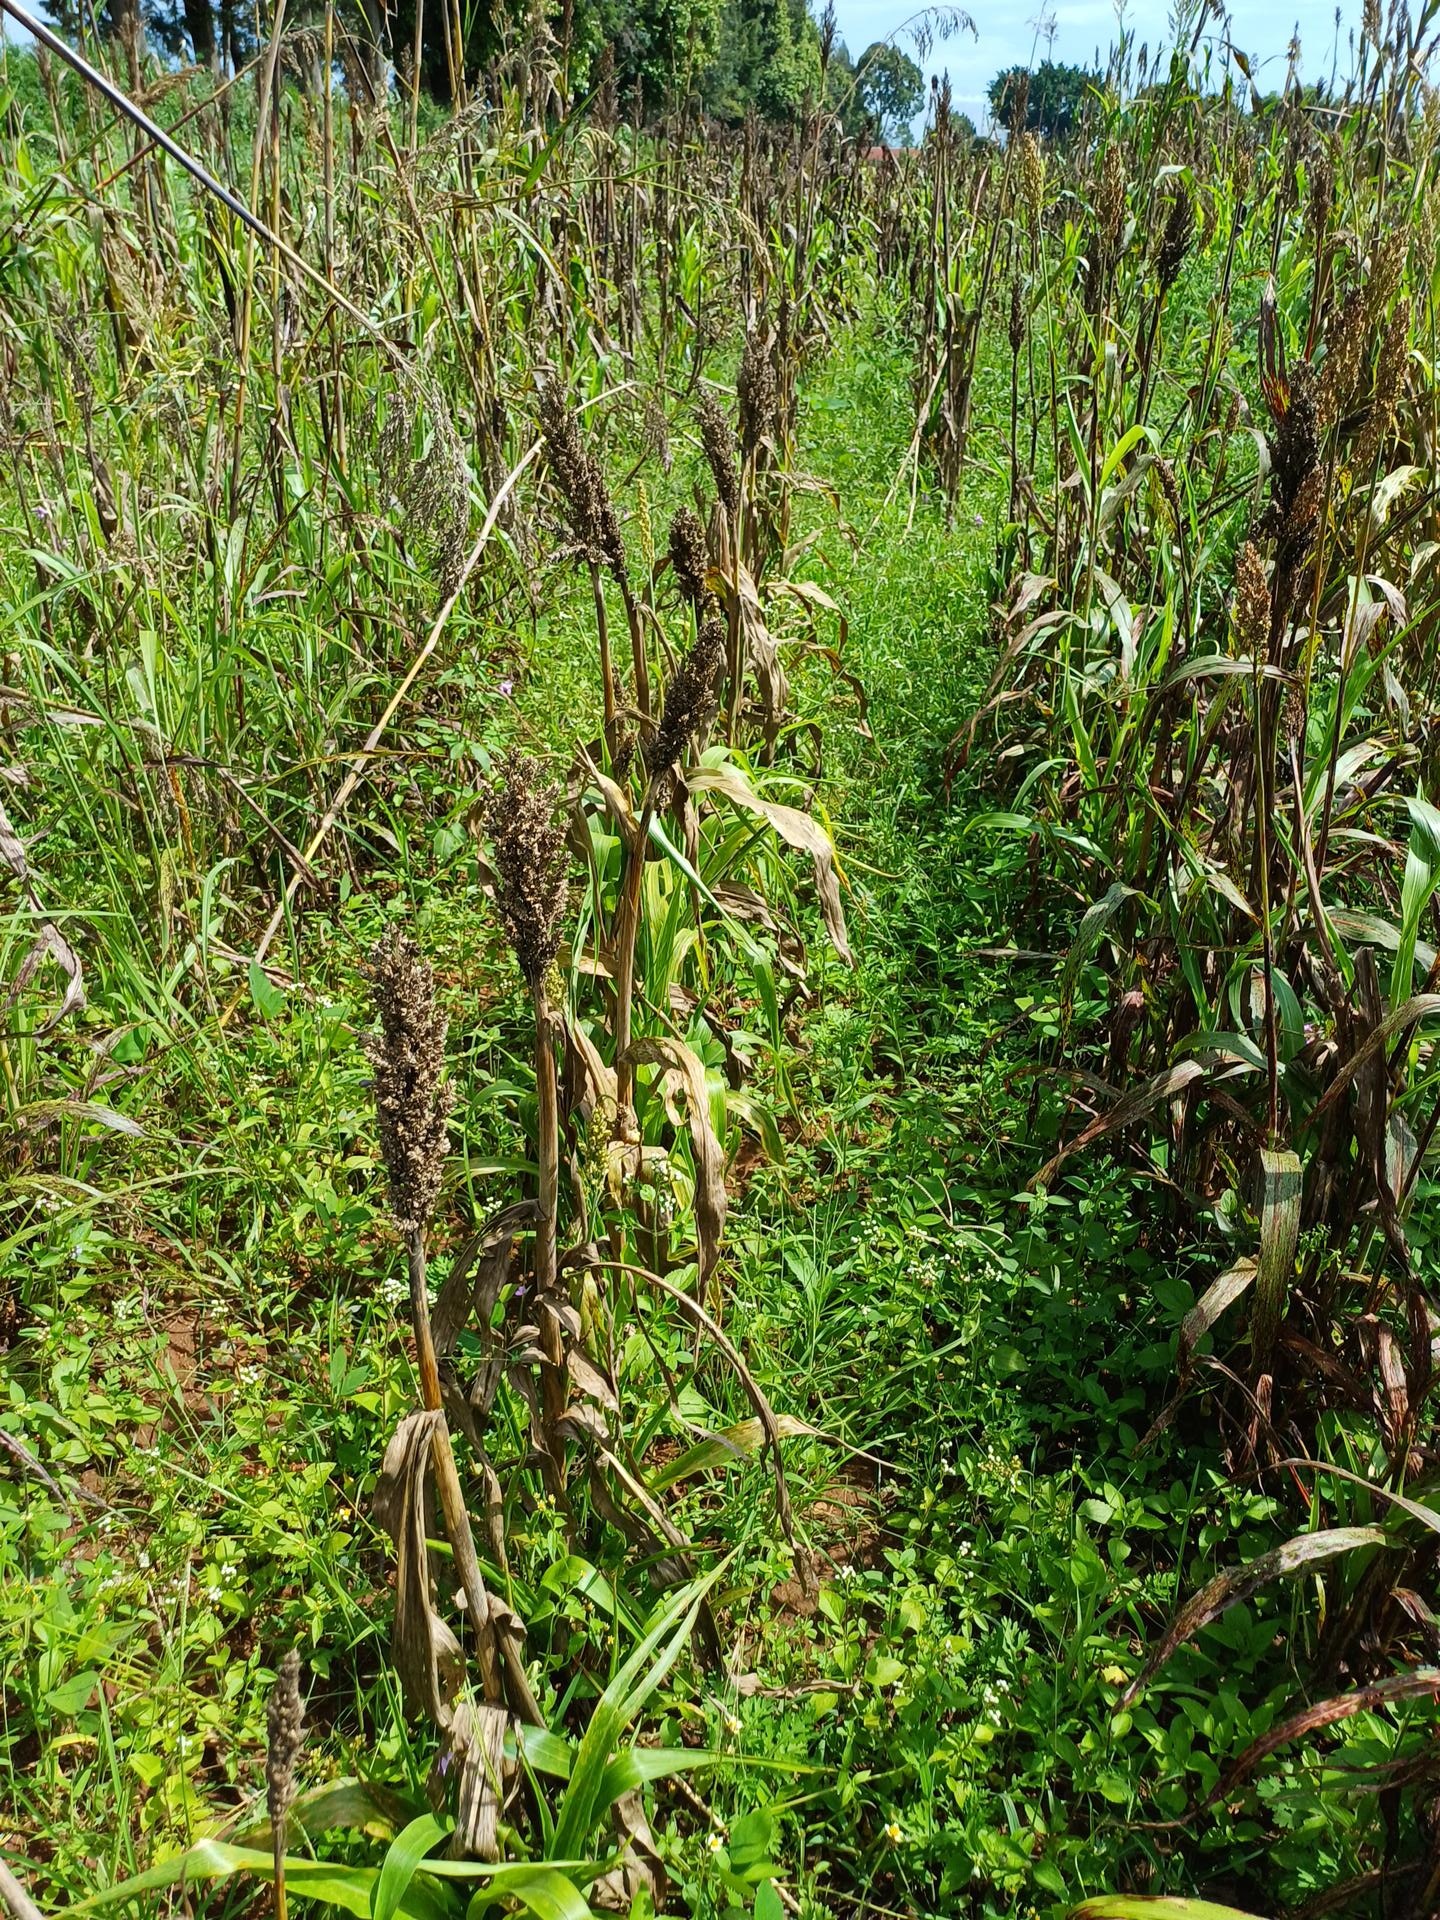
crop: sorghum
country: Kenya
